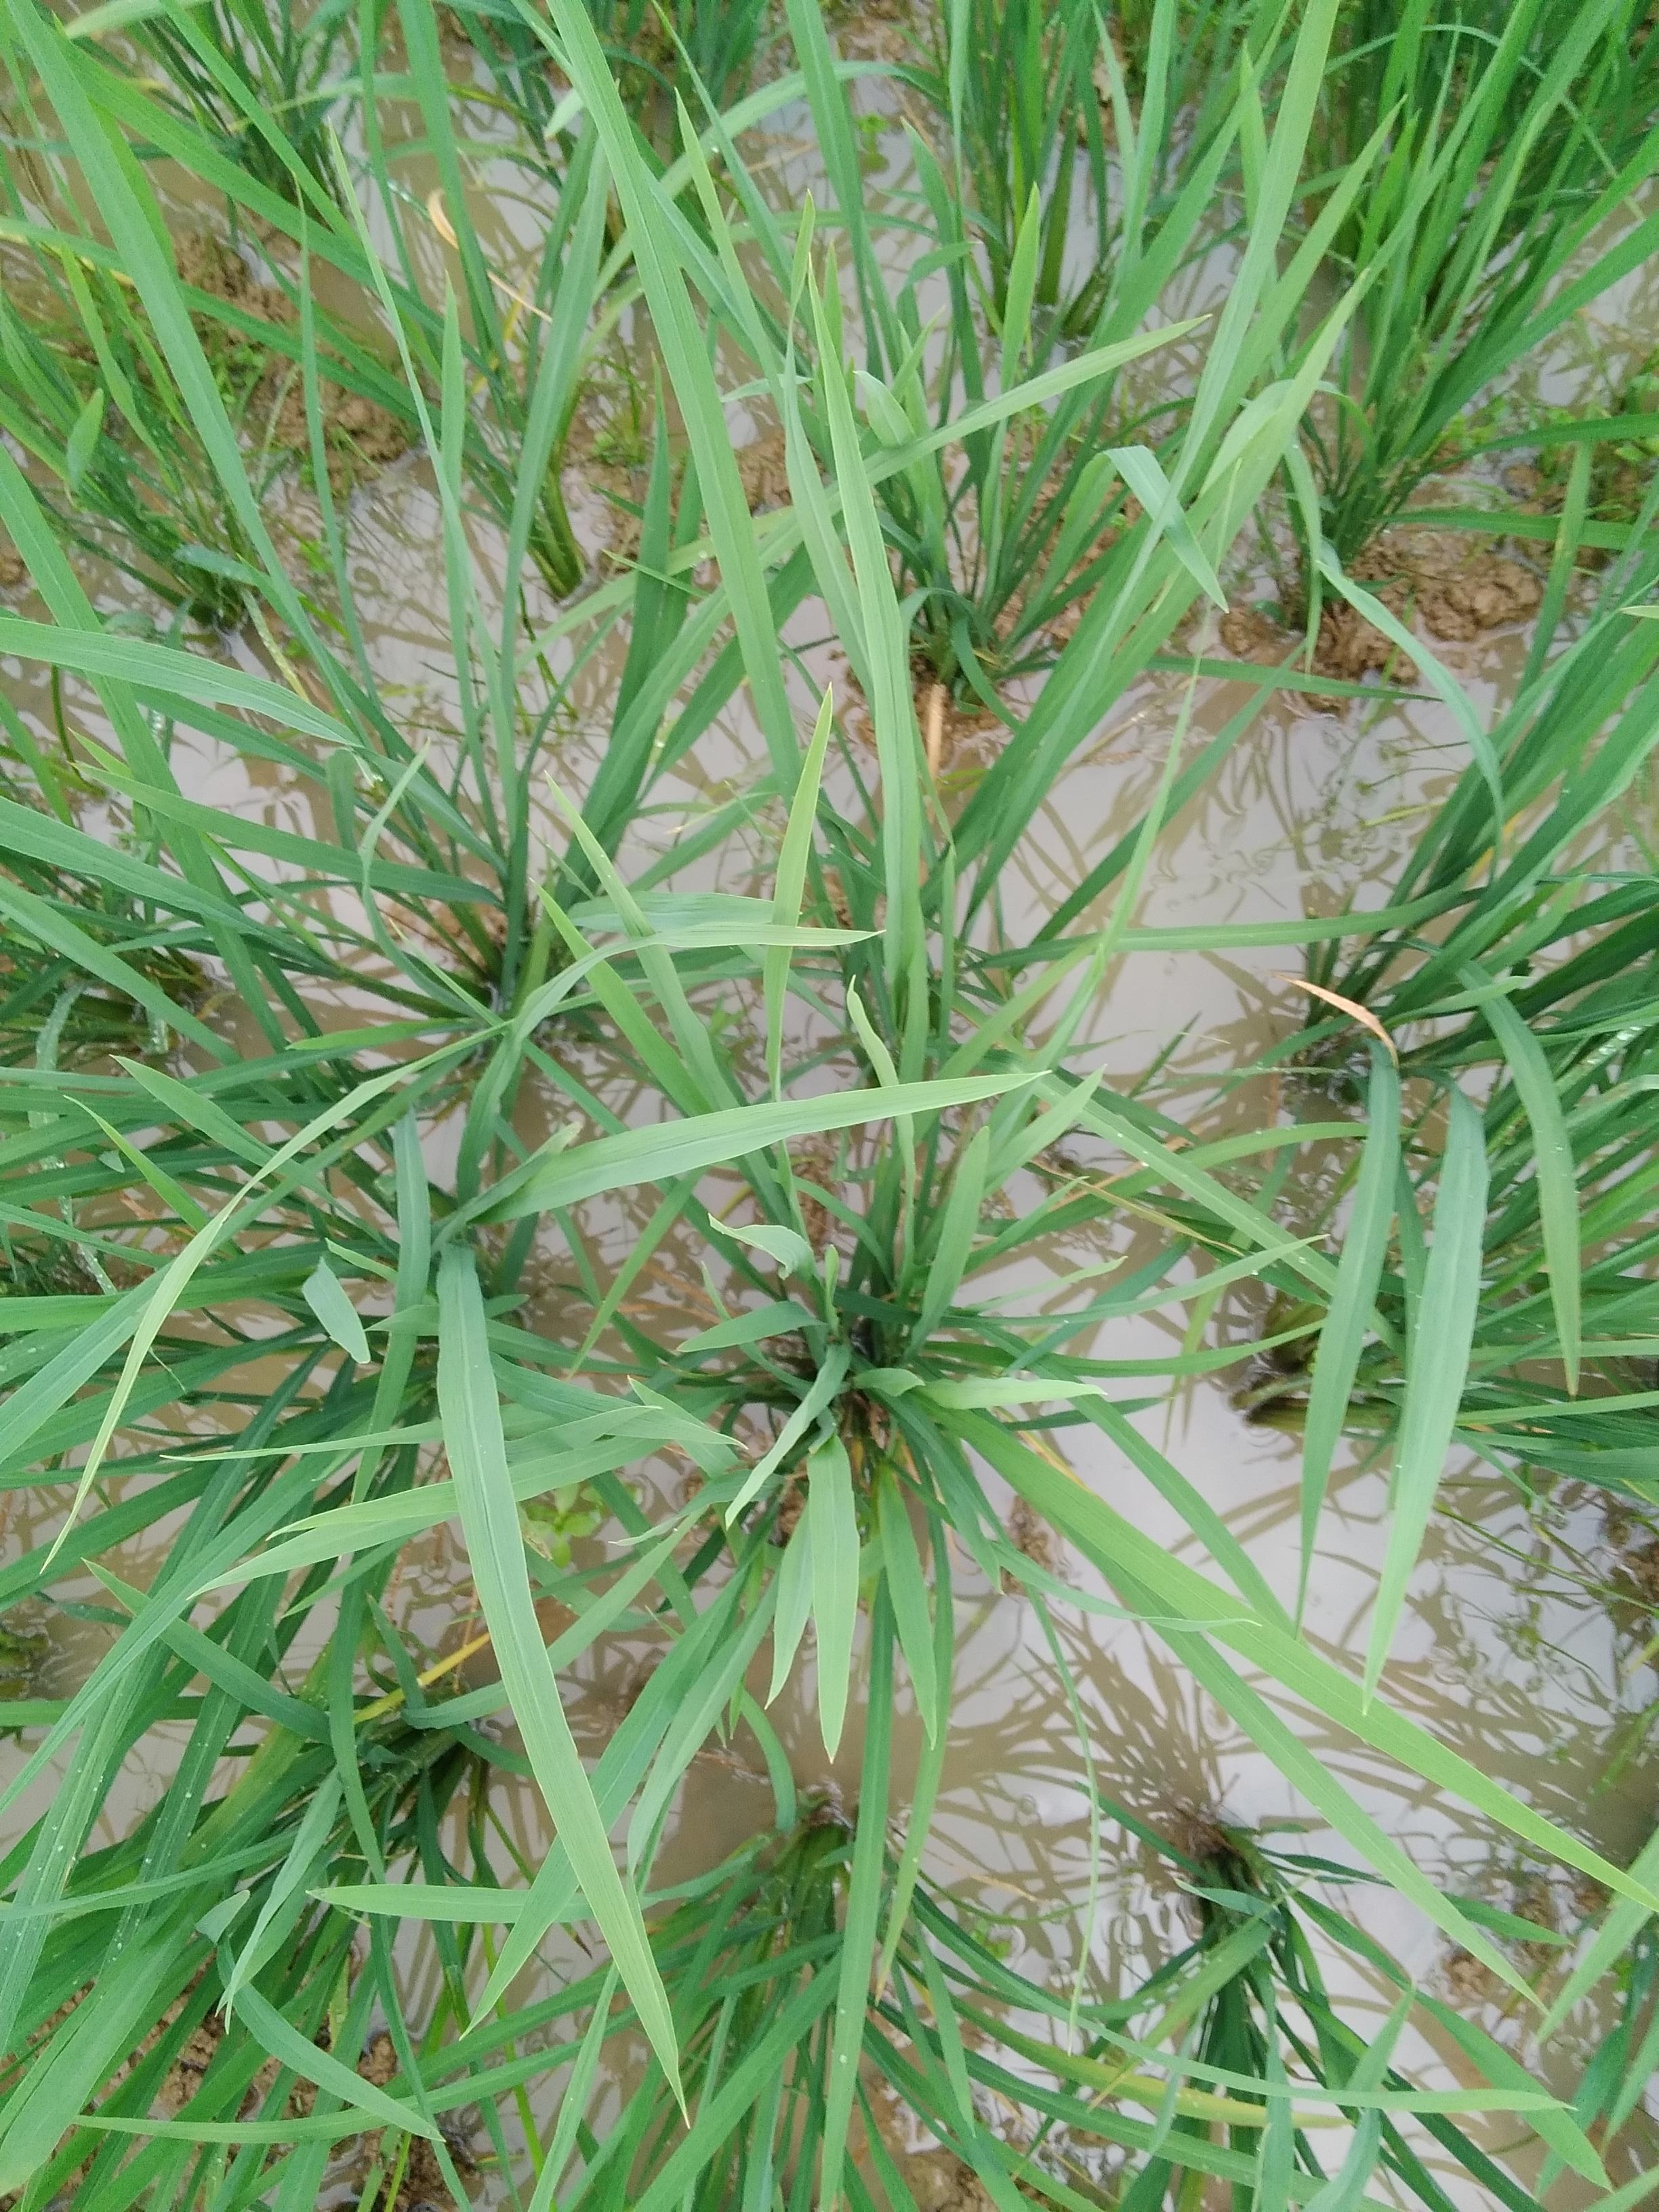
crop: rice
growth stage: vegetative
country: Nigeria
